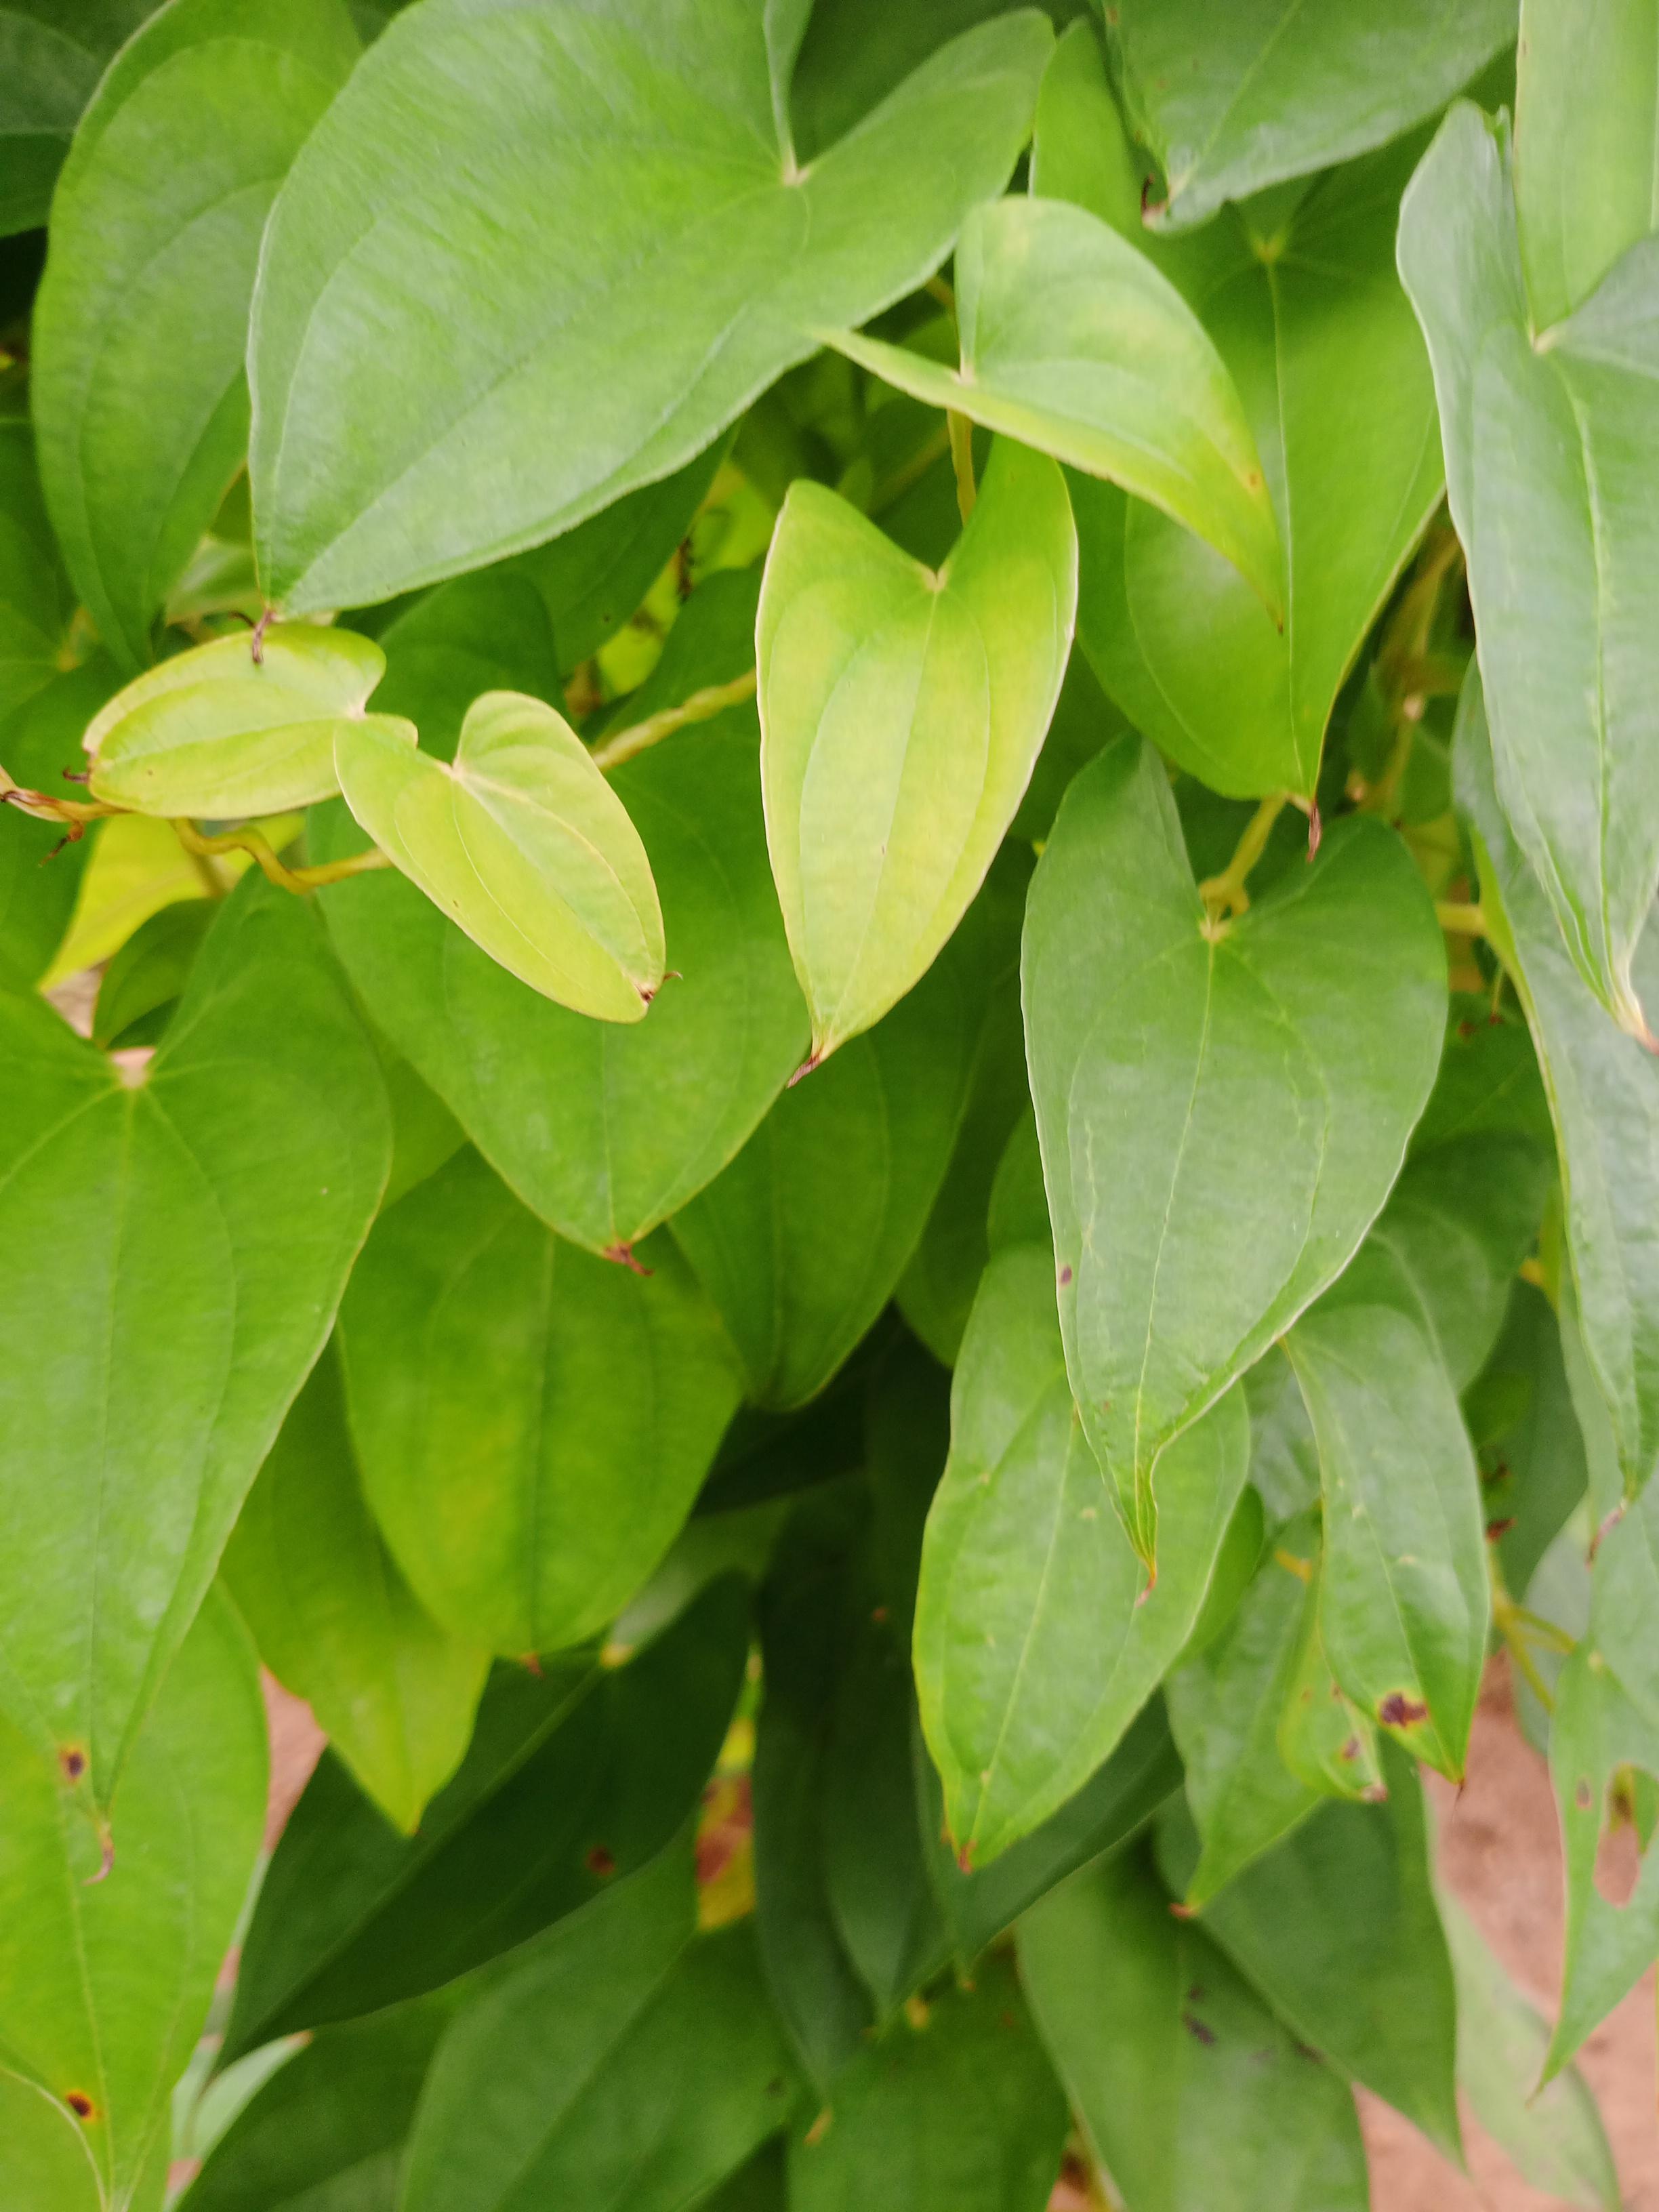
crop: yam
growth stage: vegetative
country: Nigeria
